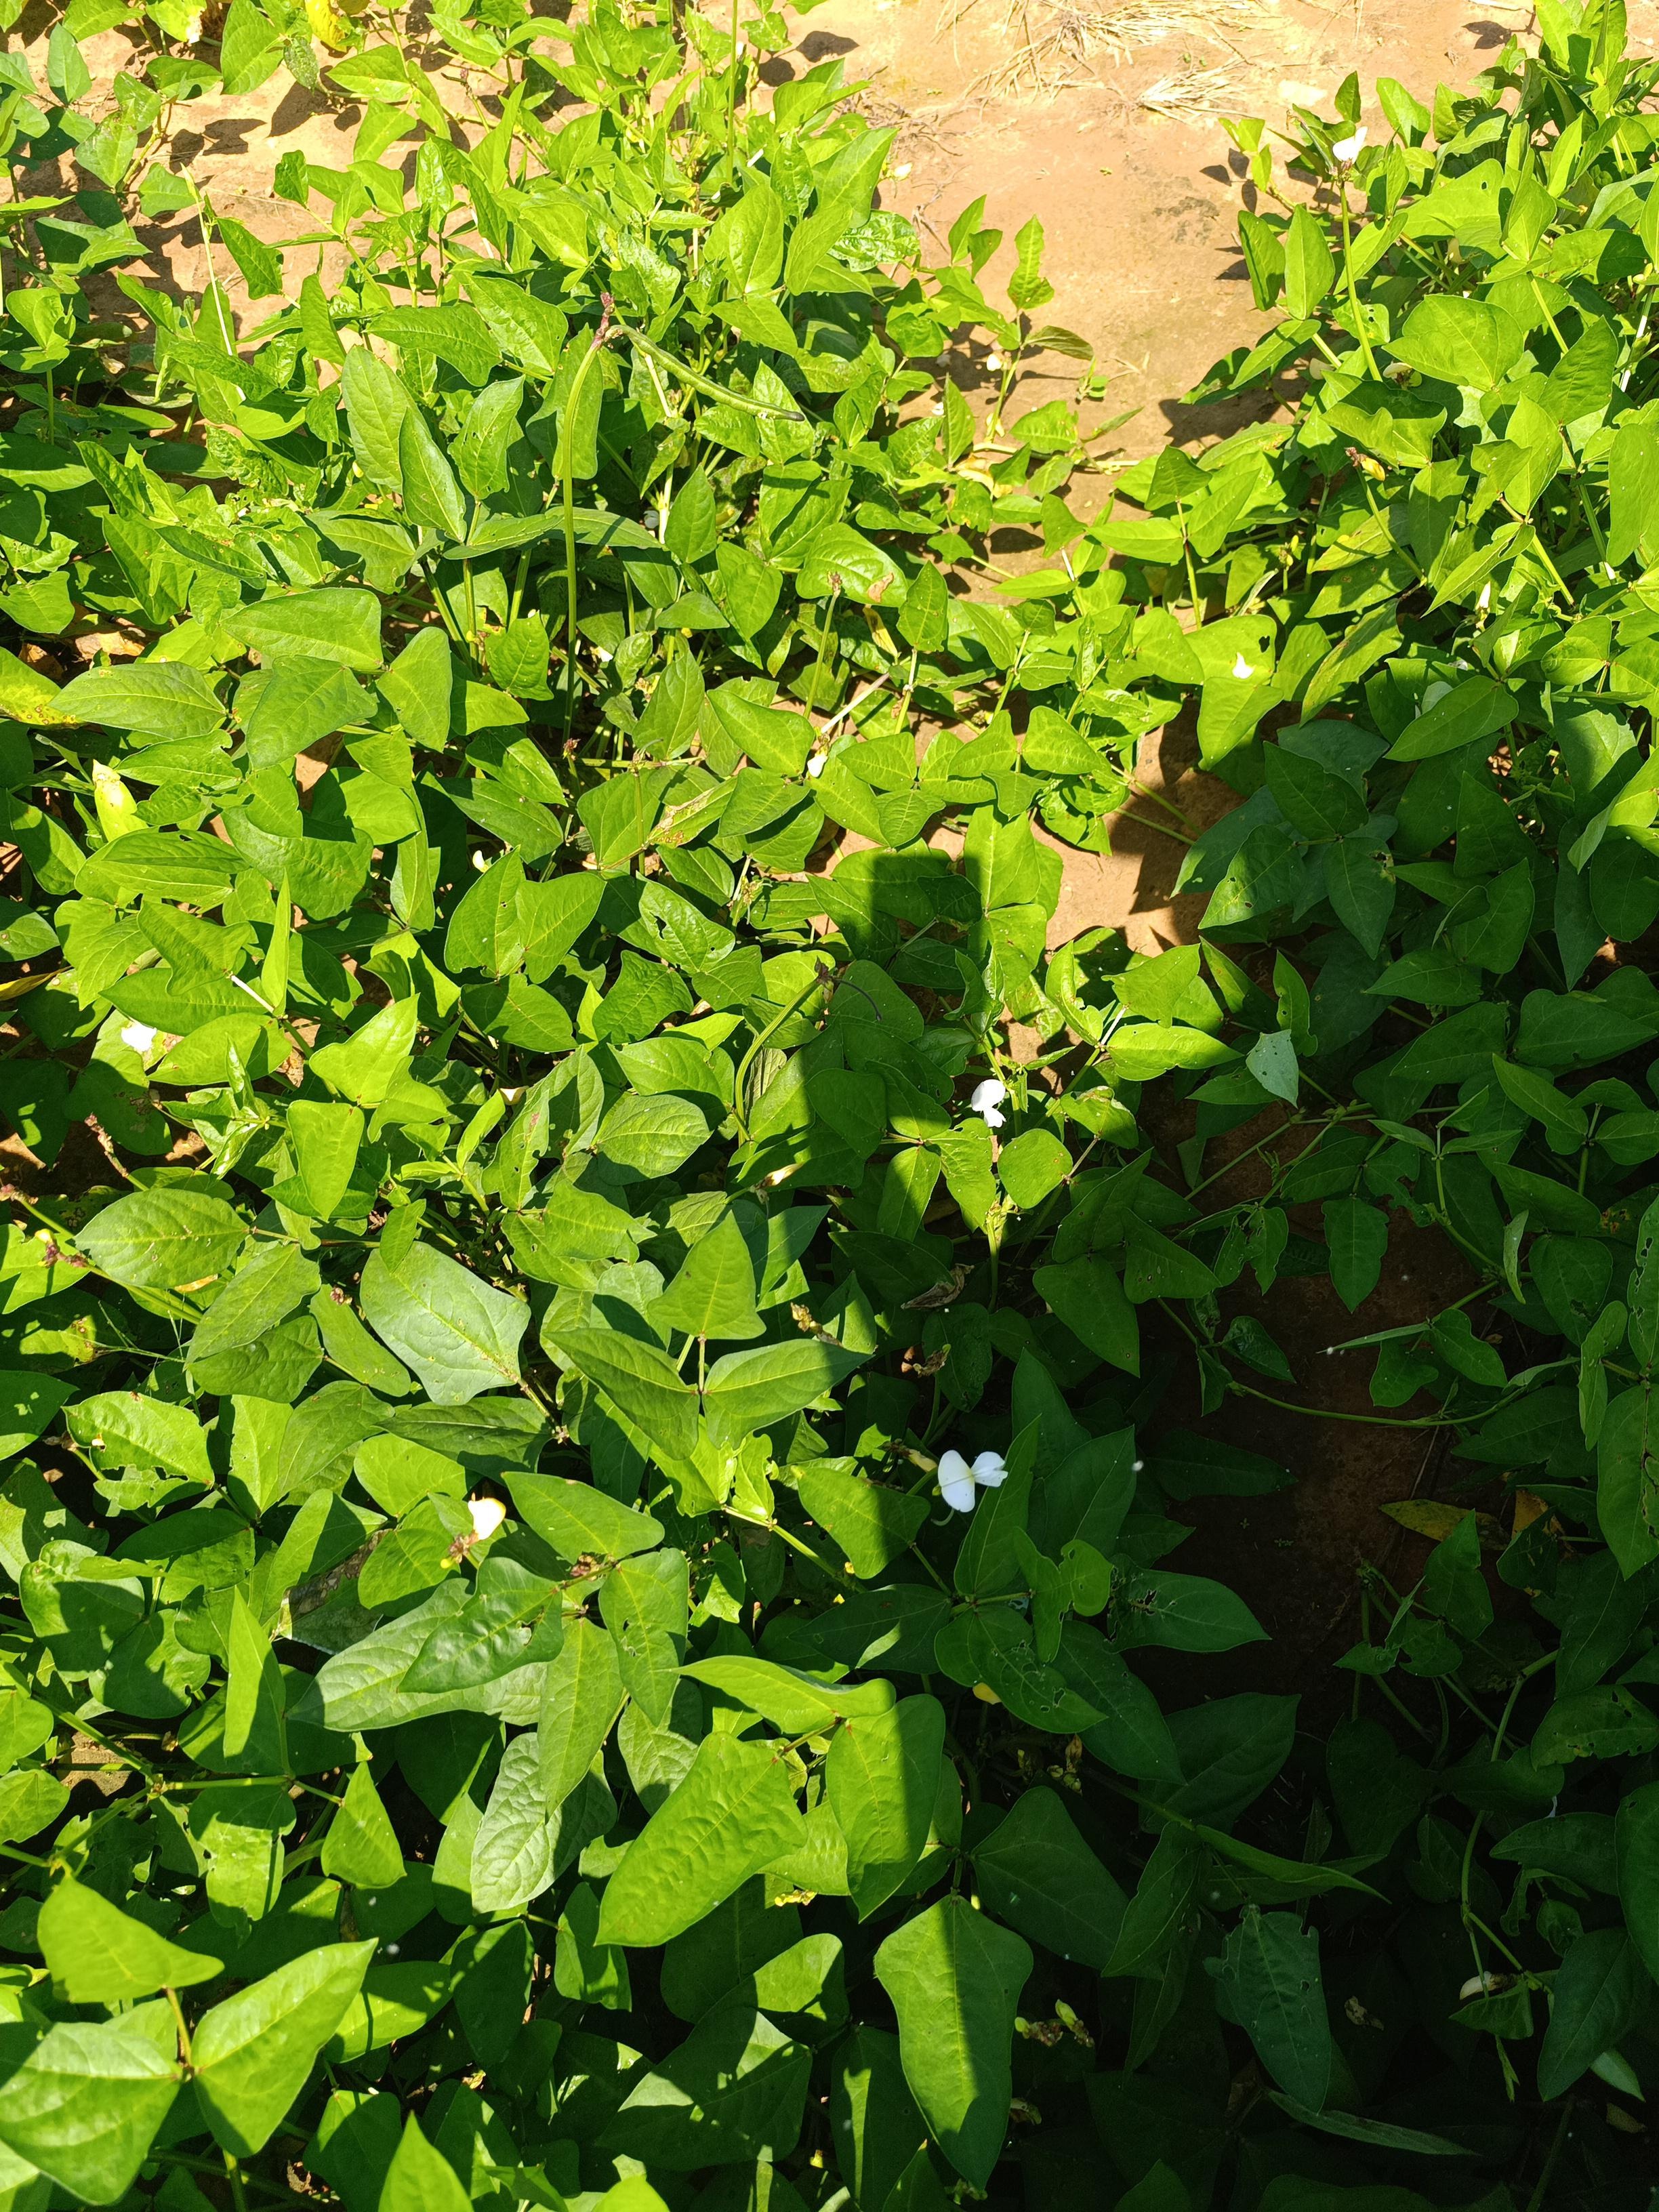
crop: cowpea
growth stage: flowering
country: Nigeria
